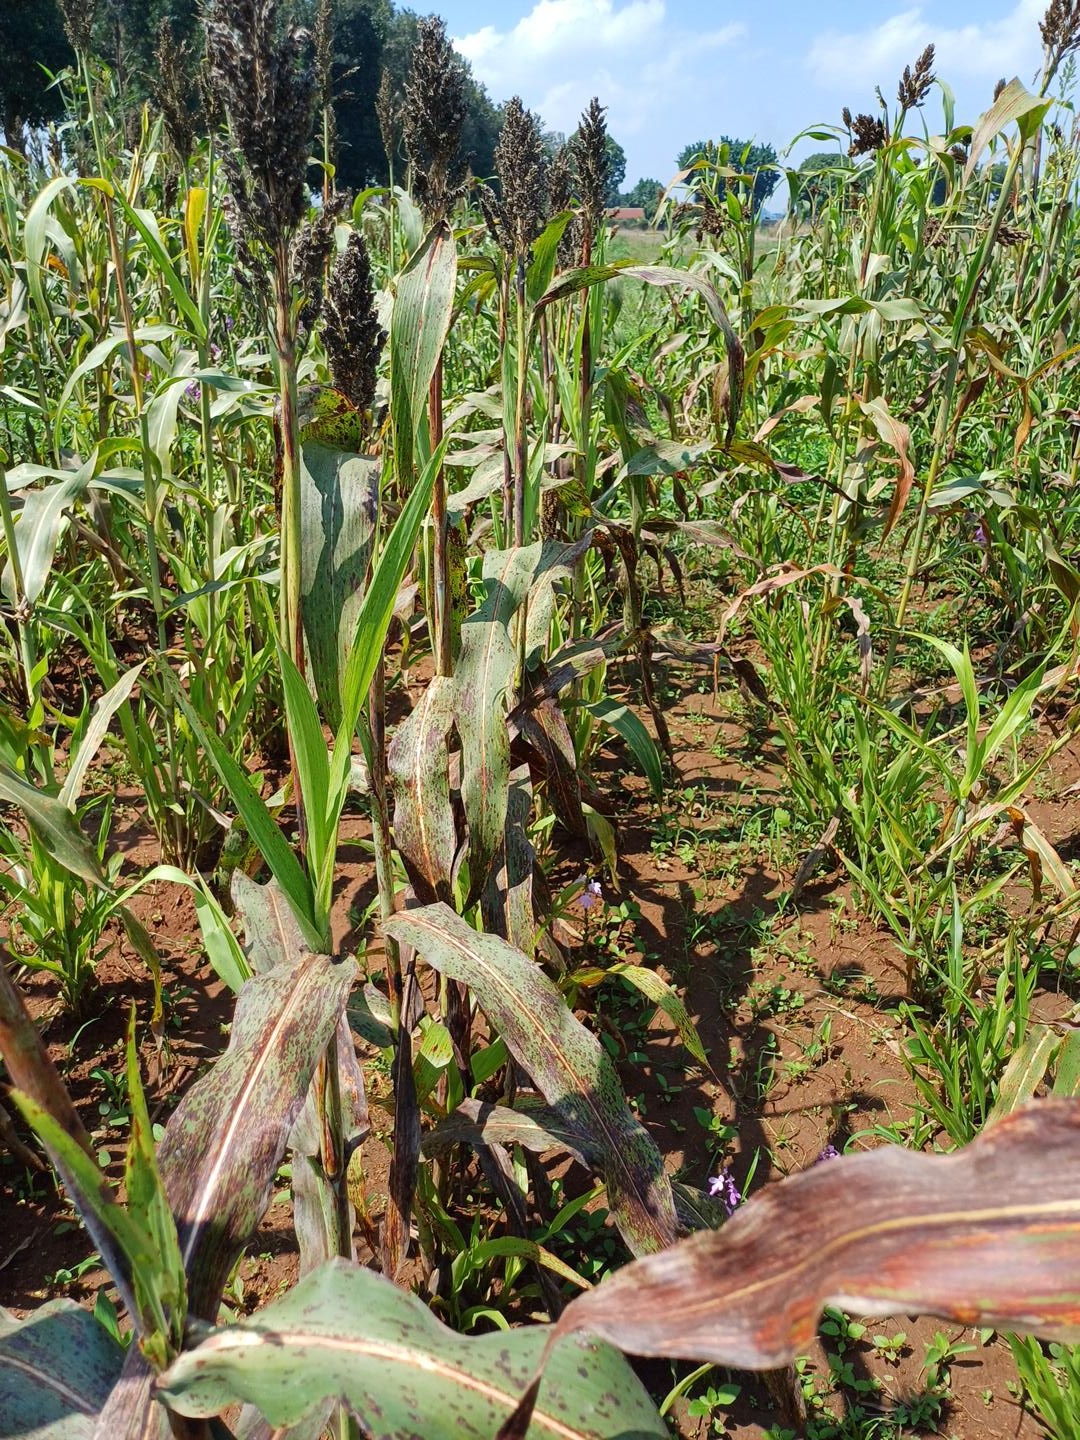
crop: sorghum
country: Kenya
